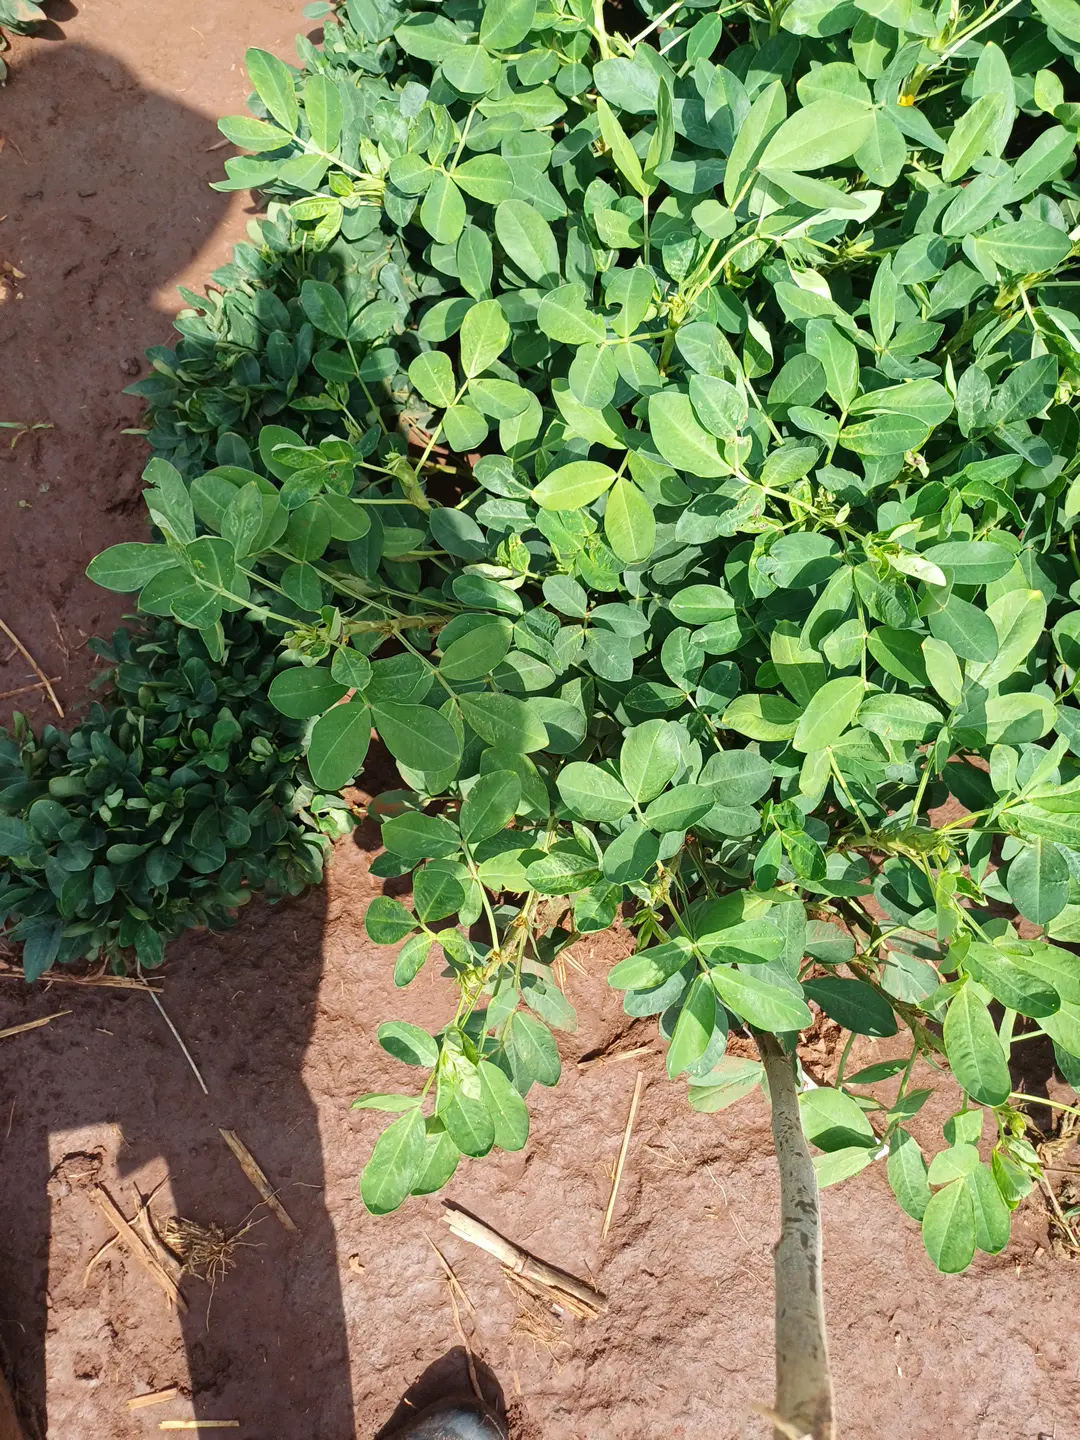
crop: groundnut
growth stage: pegging
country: Kenya
